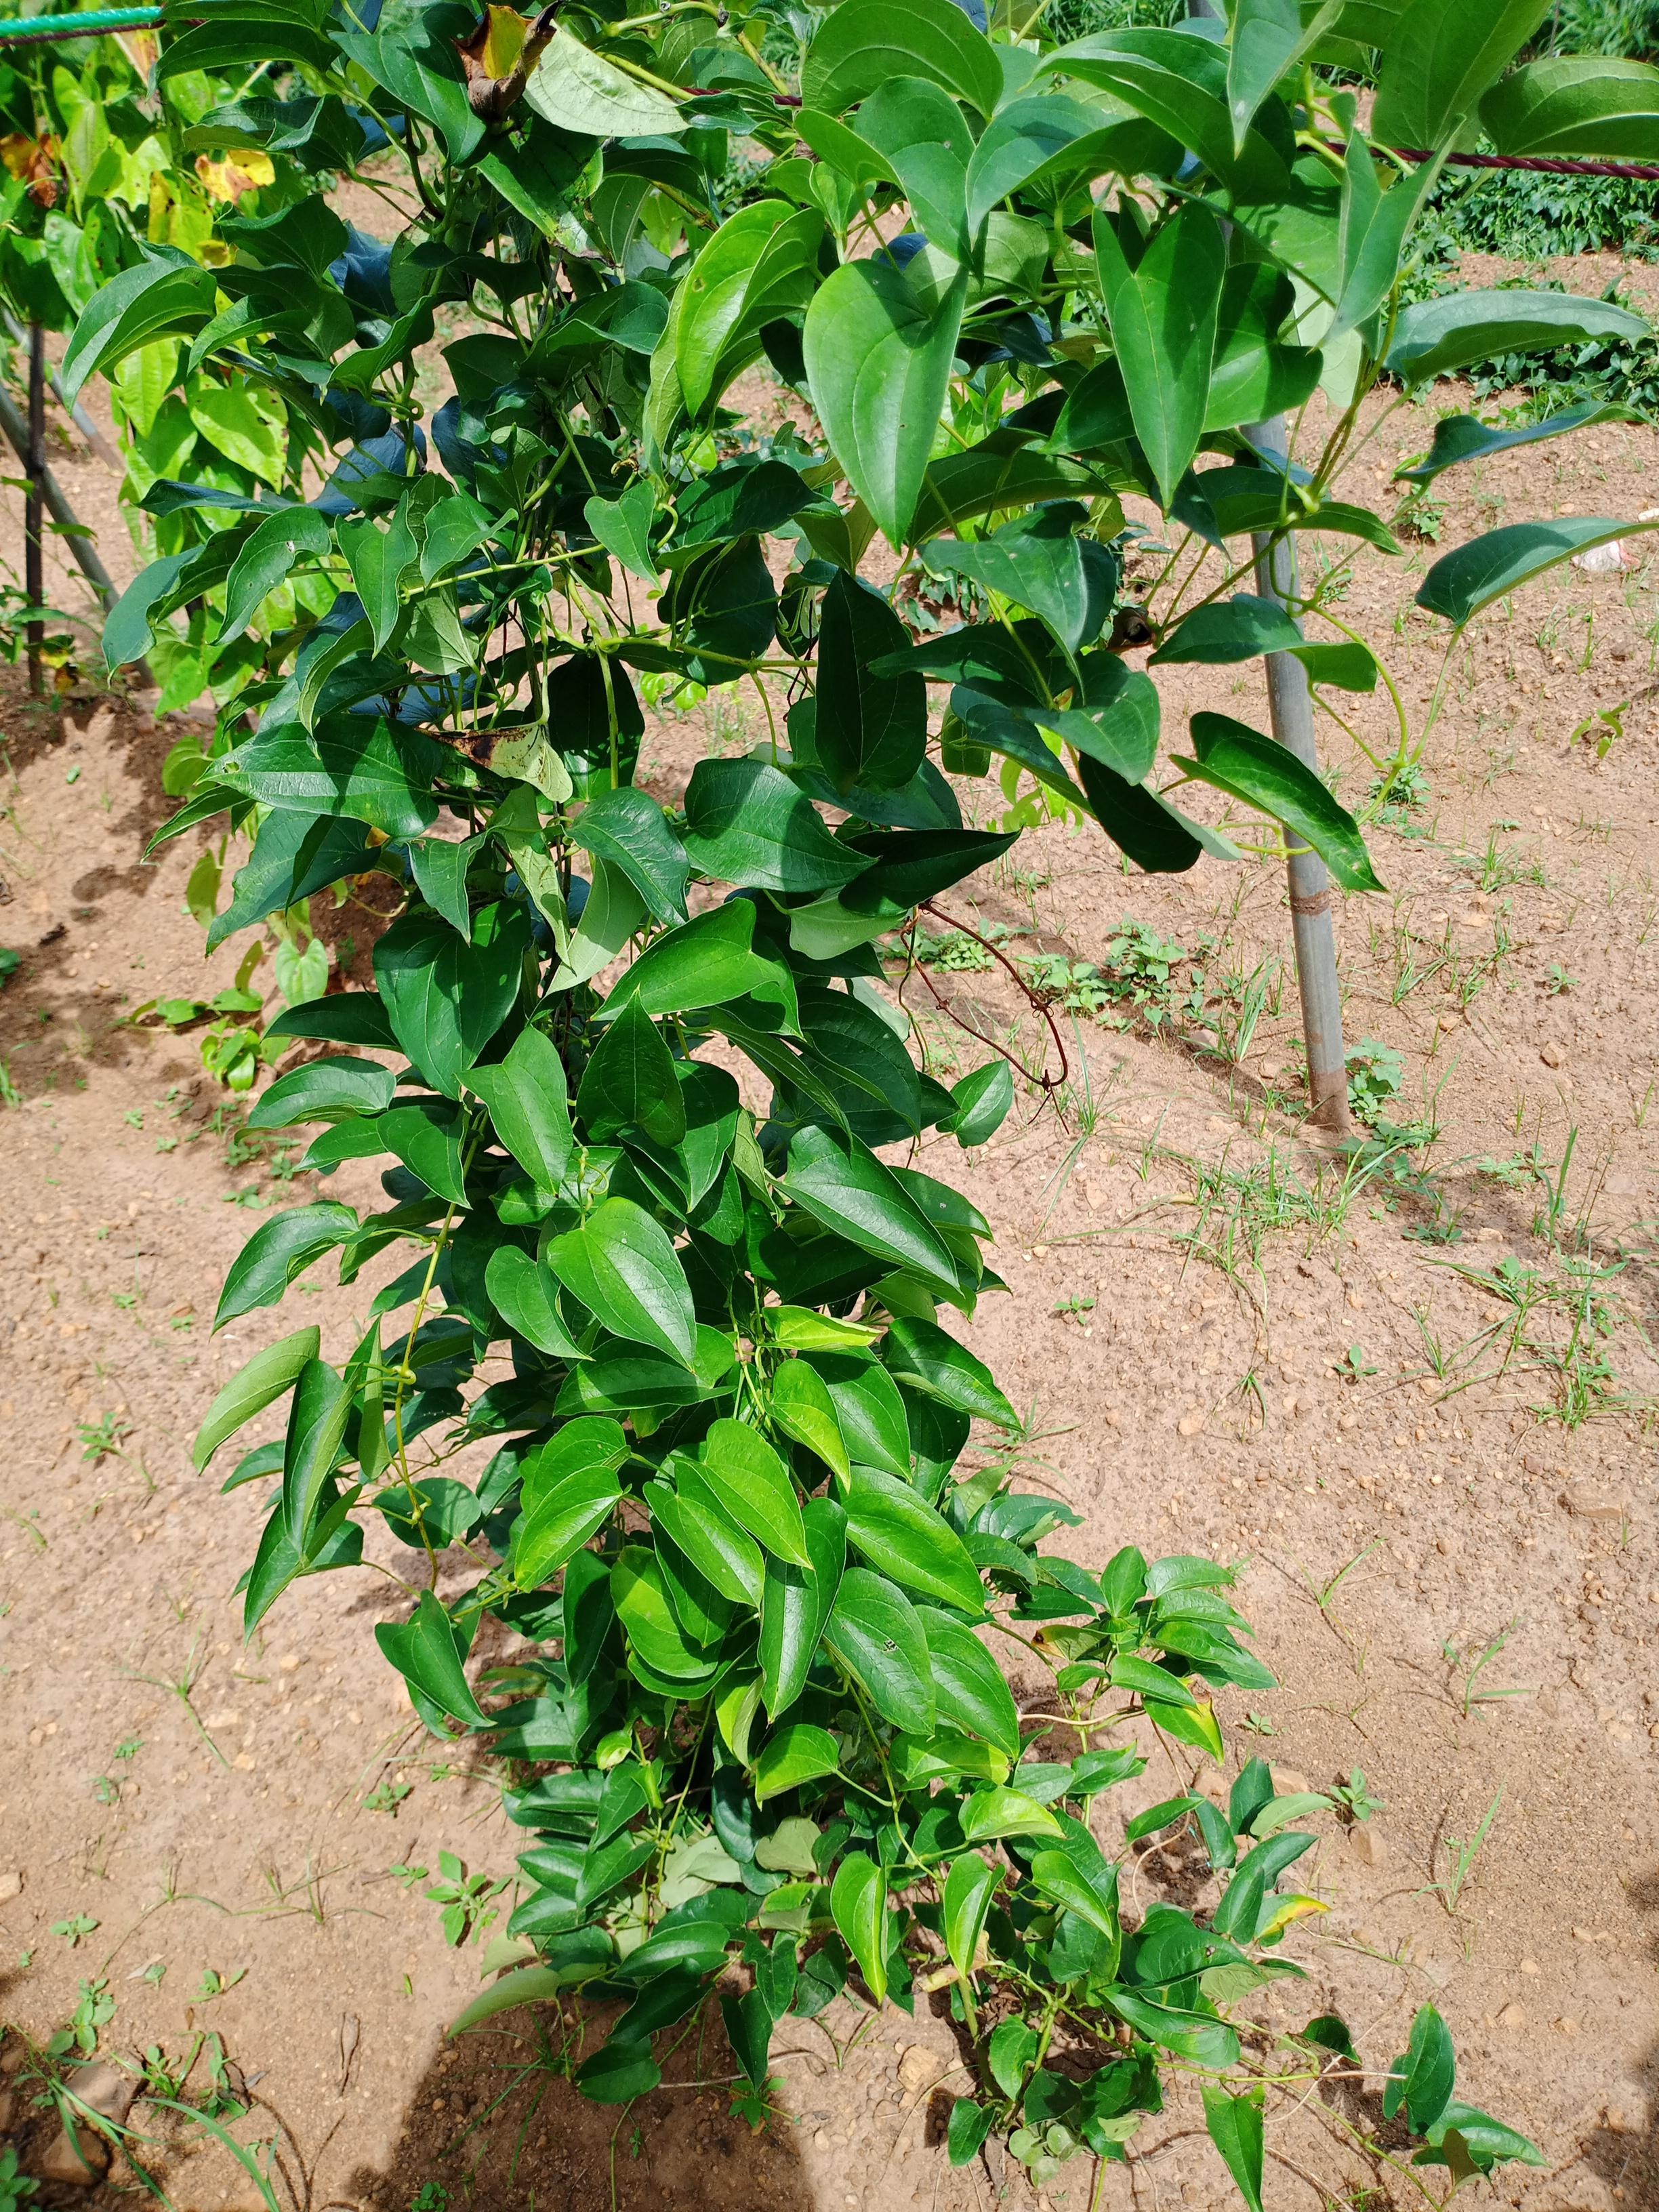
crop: yam
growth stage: vegetative
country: Nigeria
